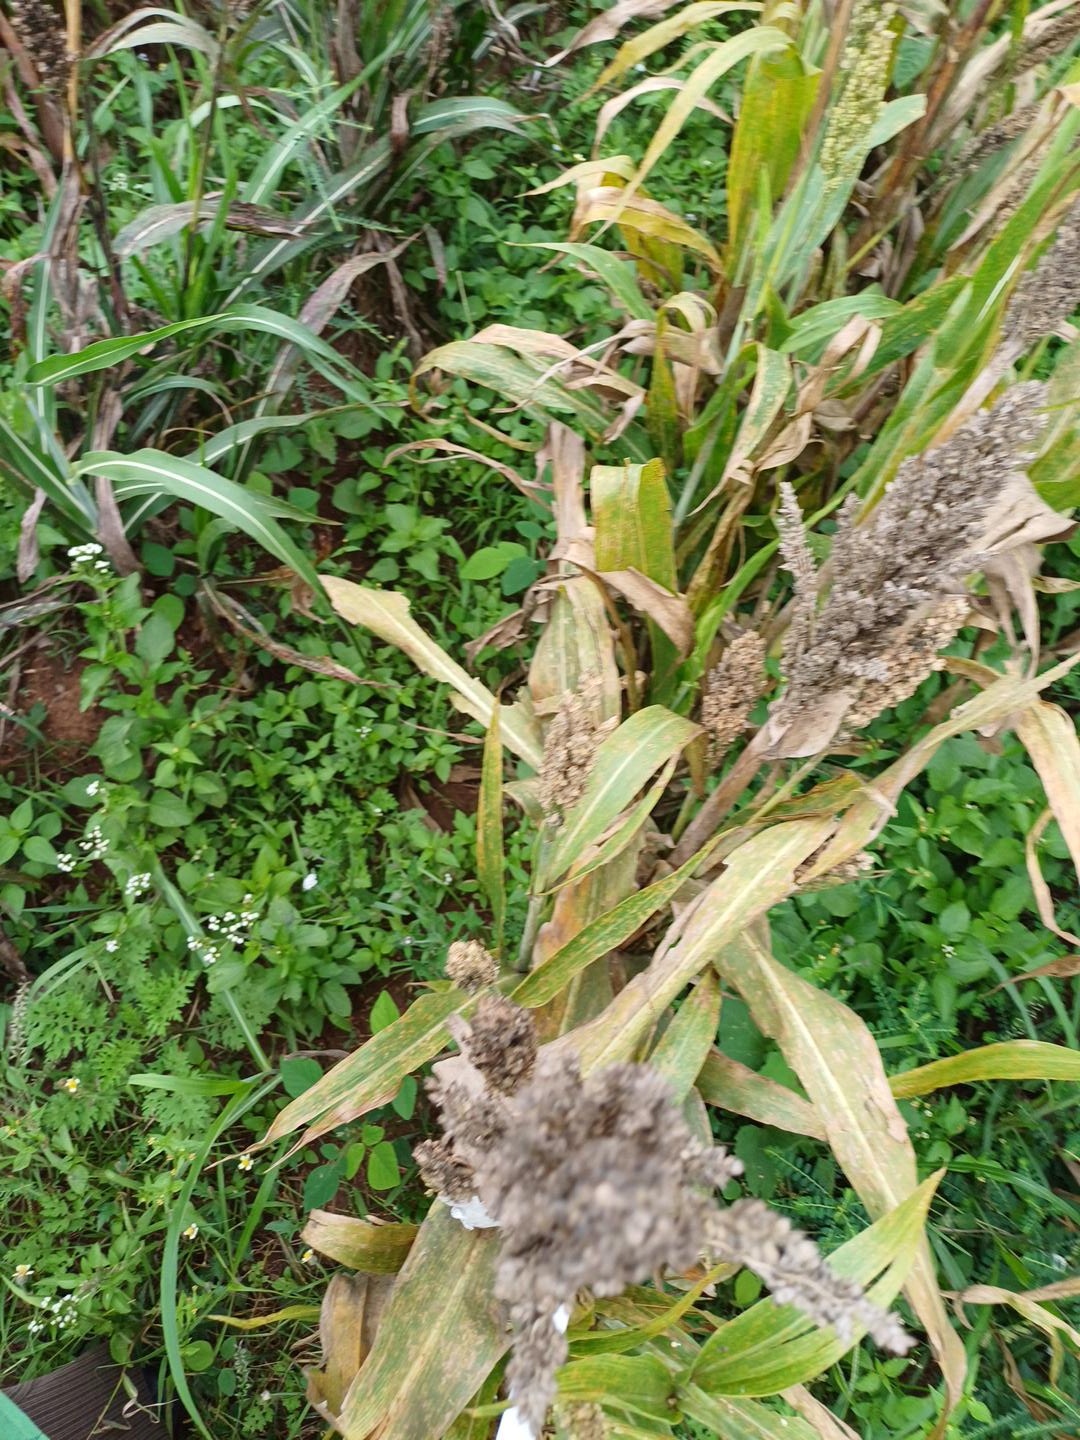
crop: sorghum
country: Kenya
